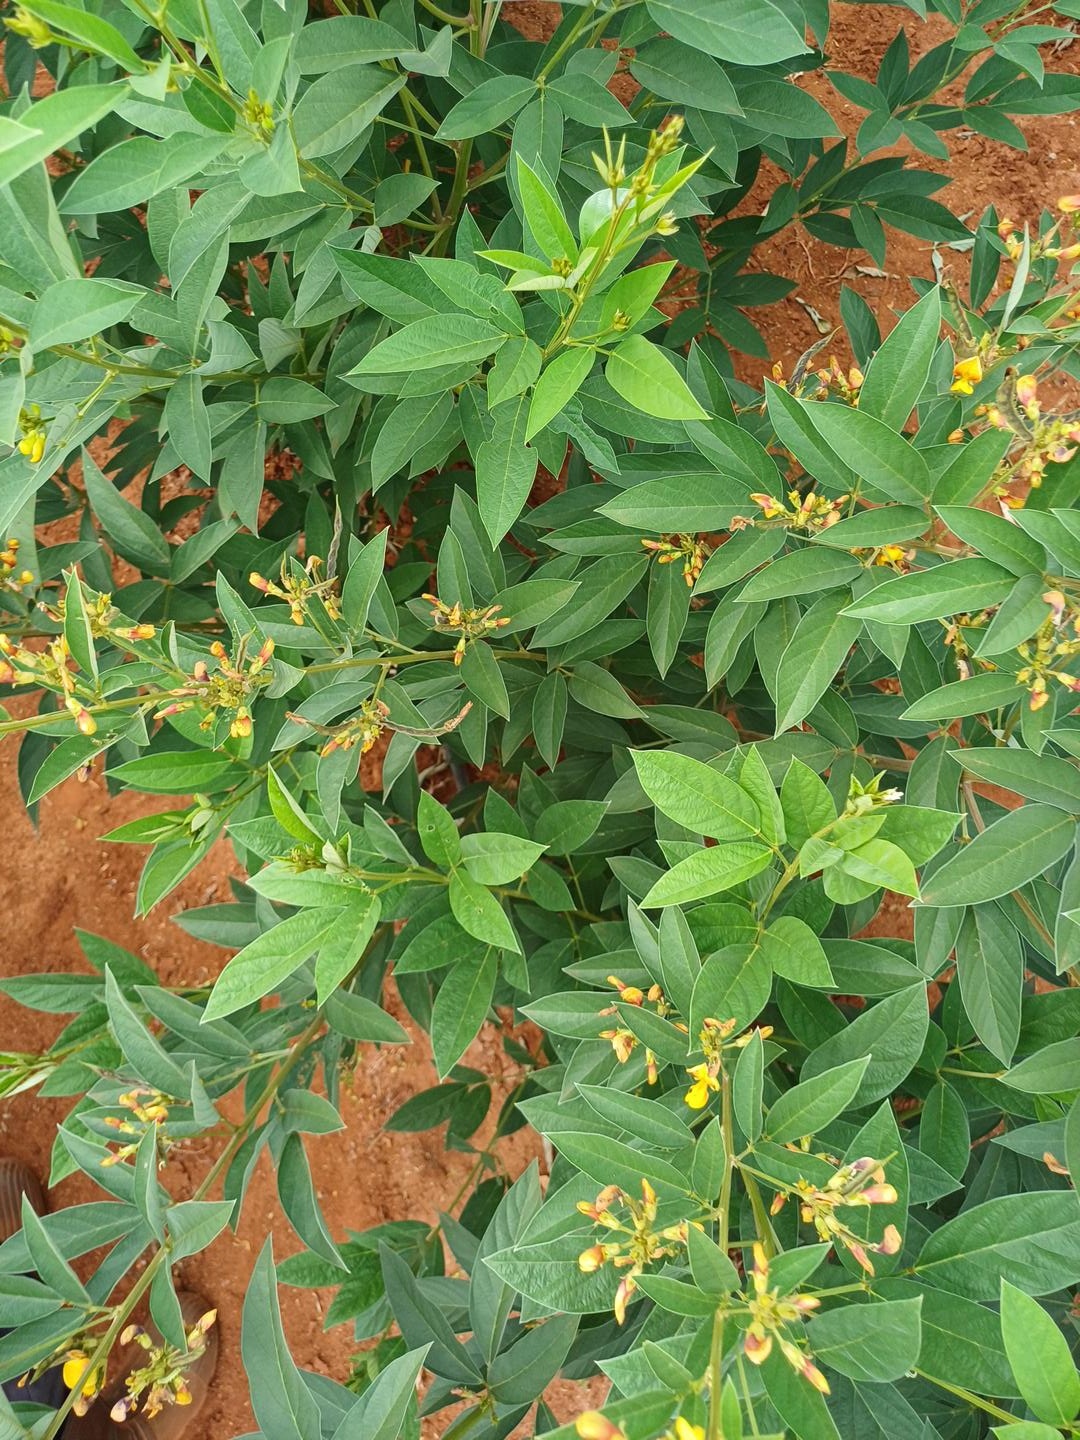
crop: pigeonpea
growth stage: development pod
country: Kenya
